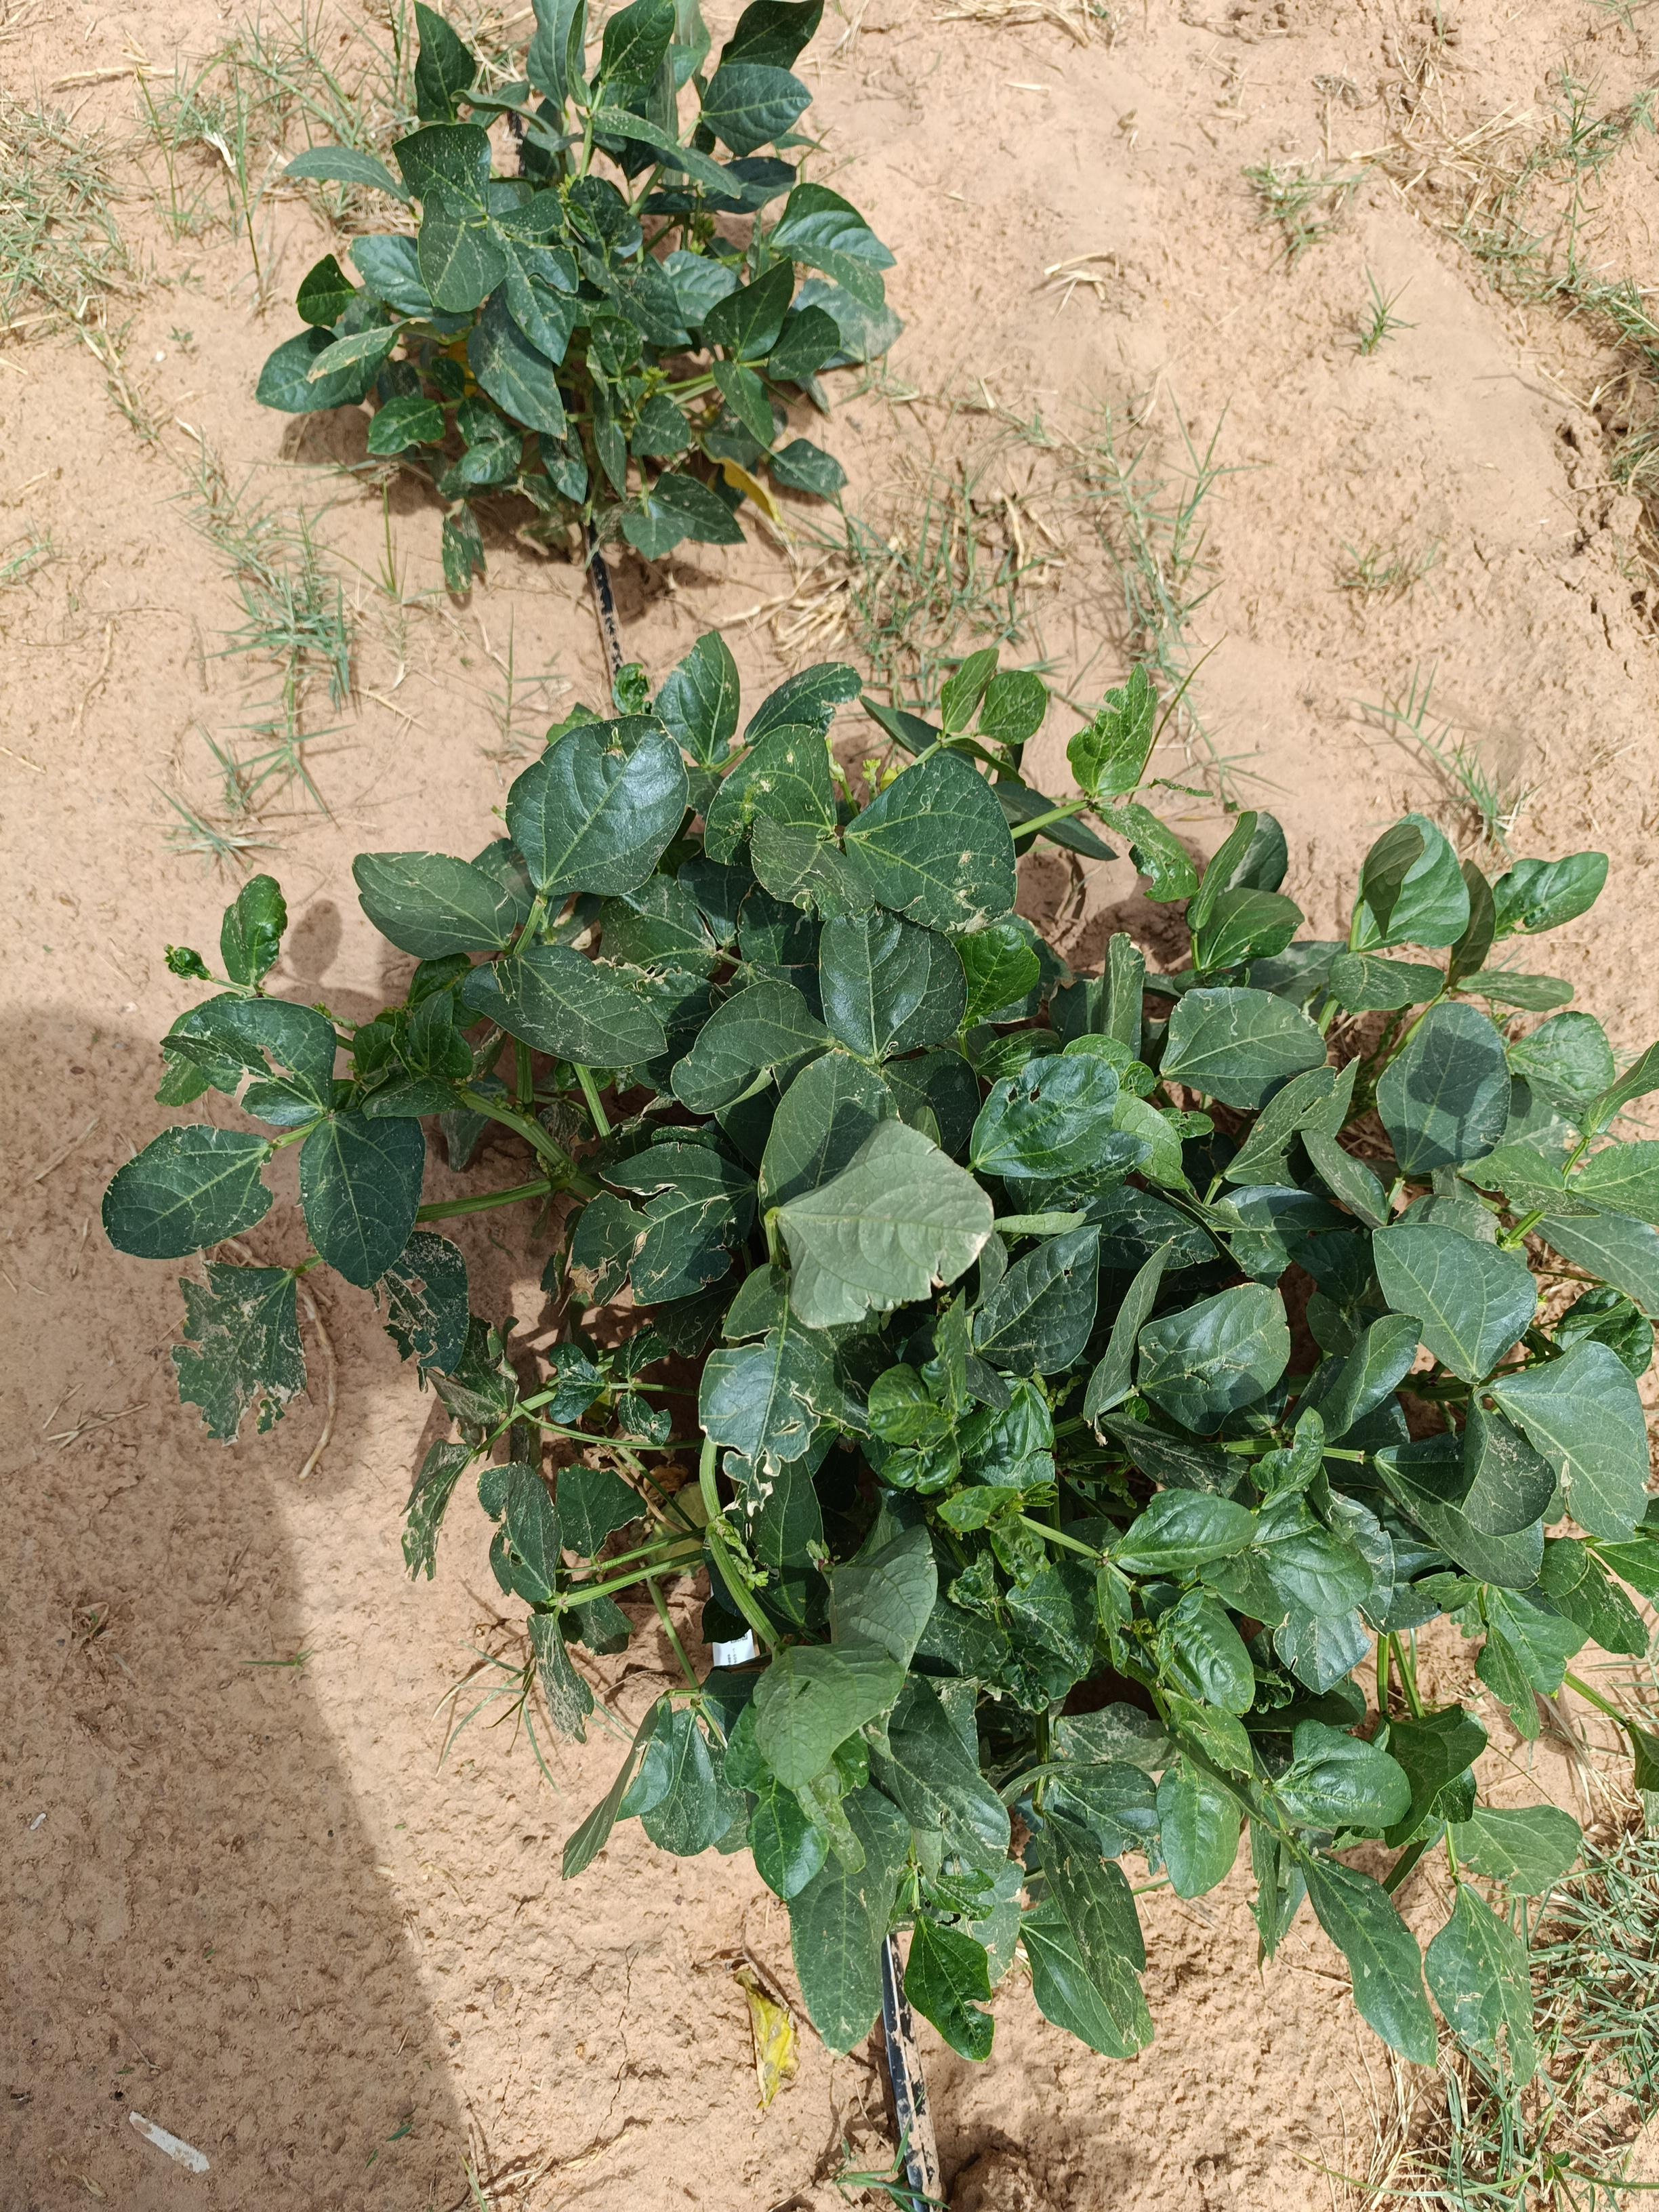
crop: cowpea
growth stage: development pod
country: Nigeria
